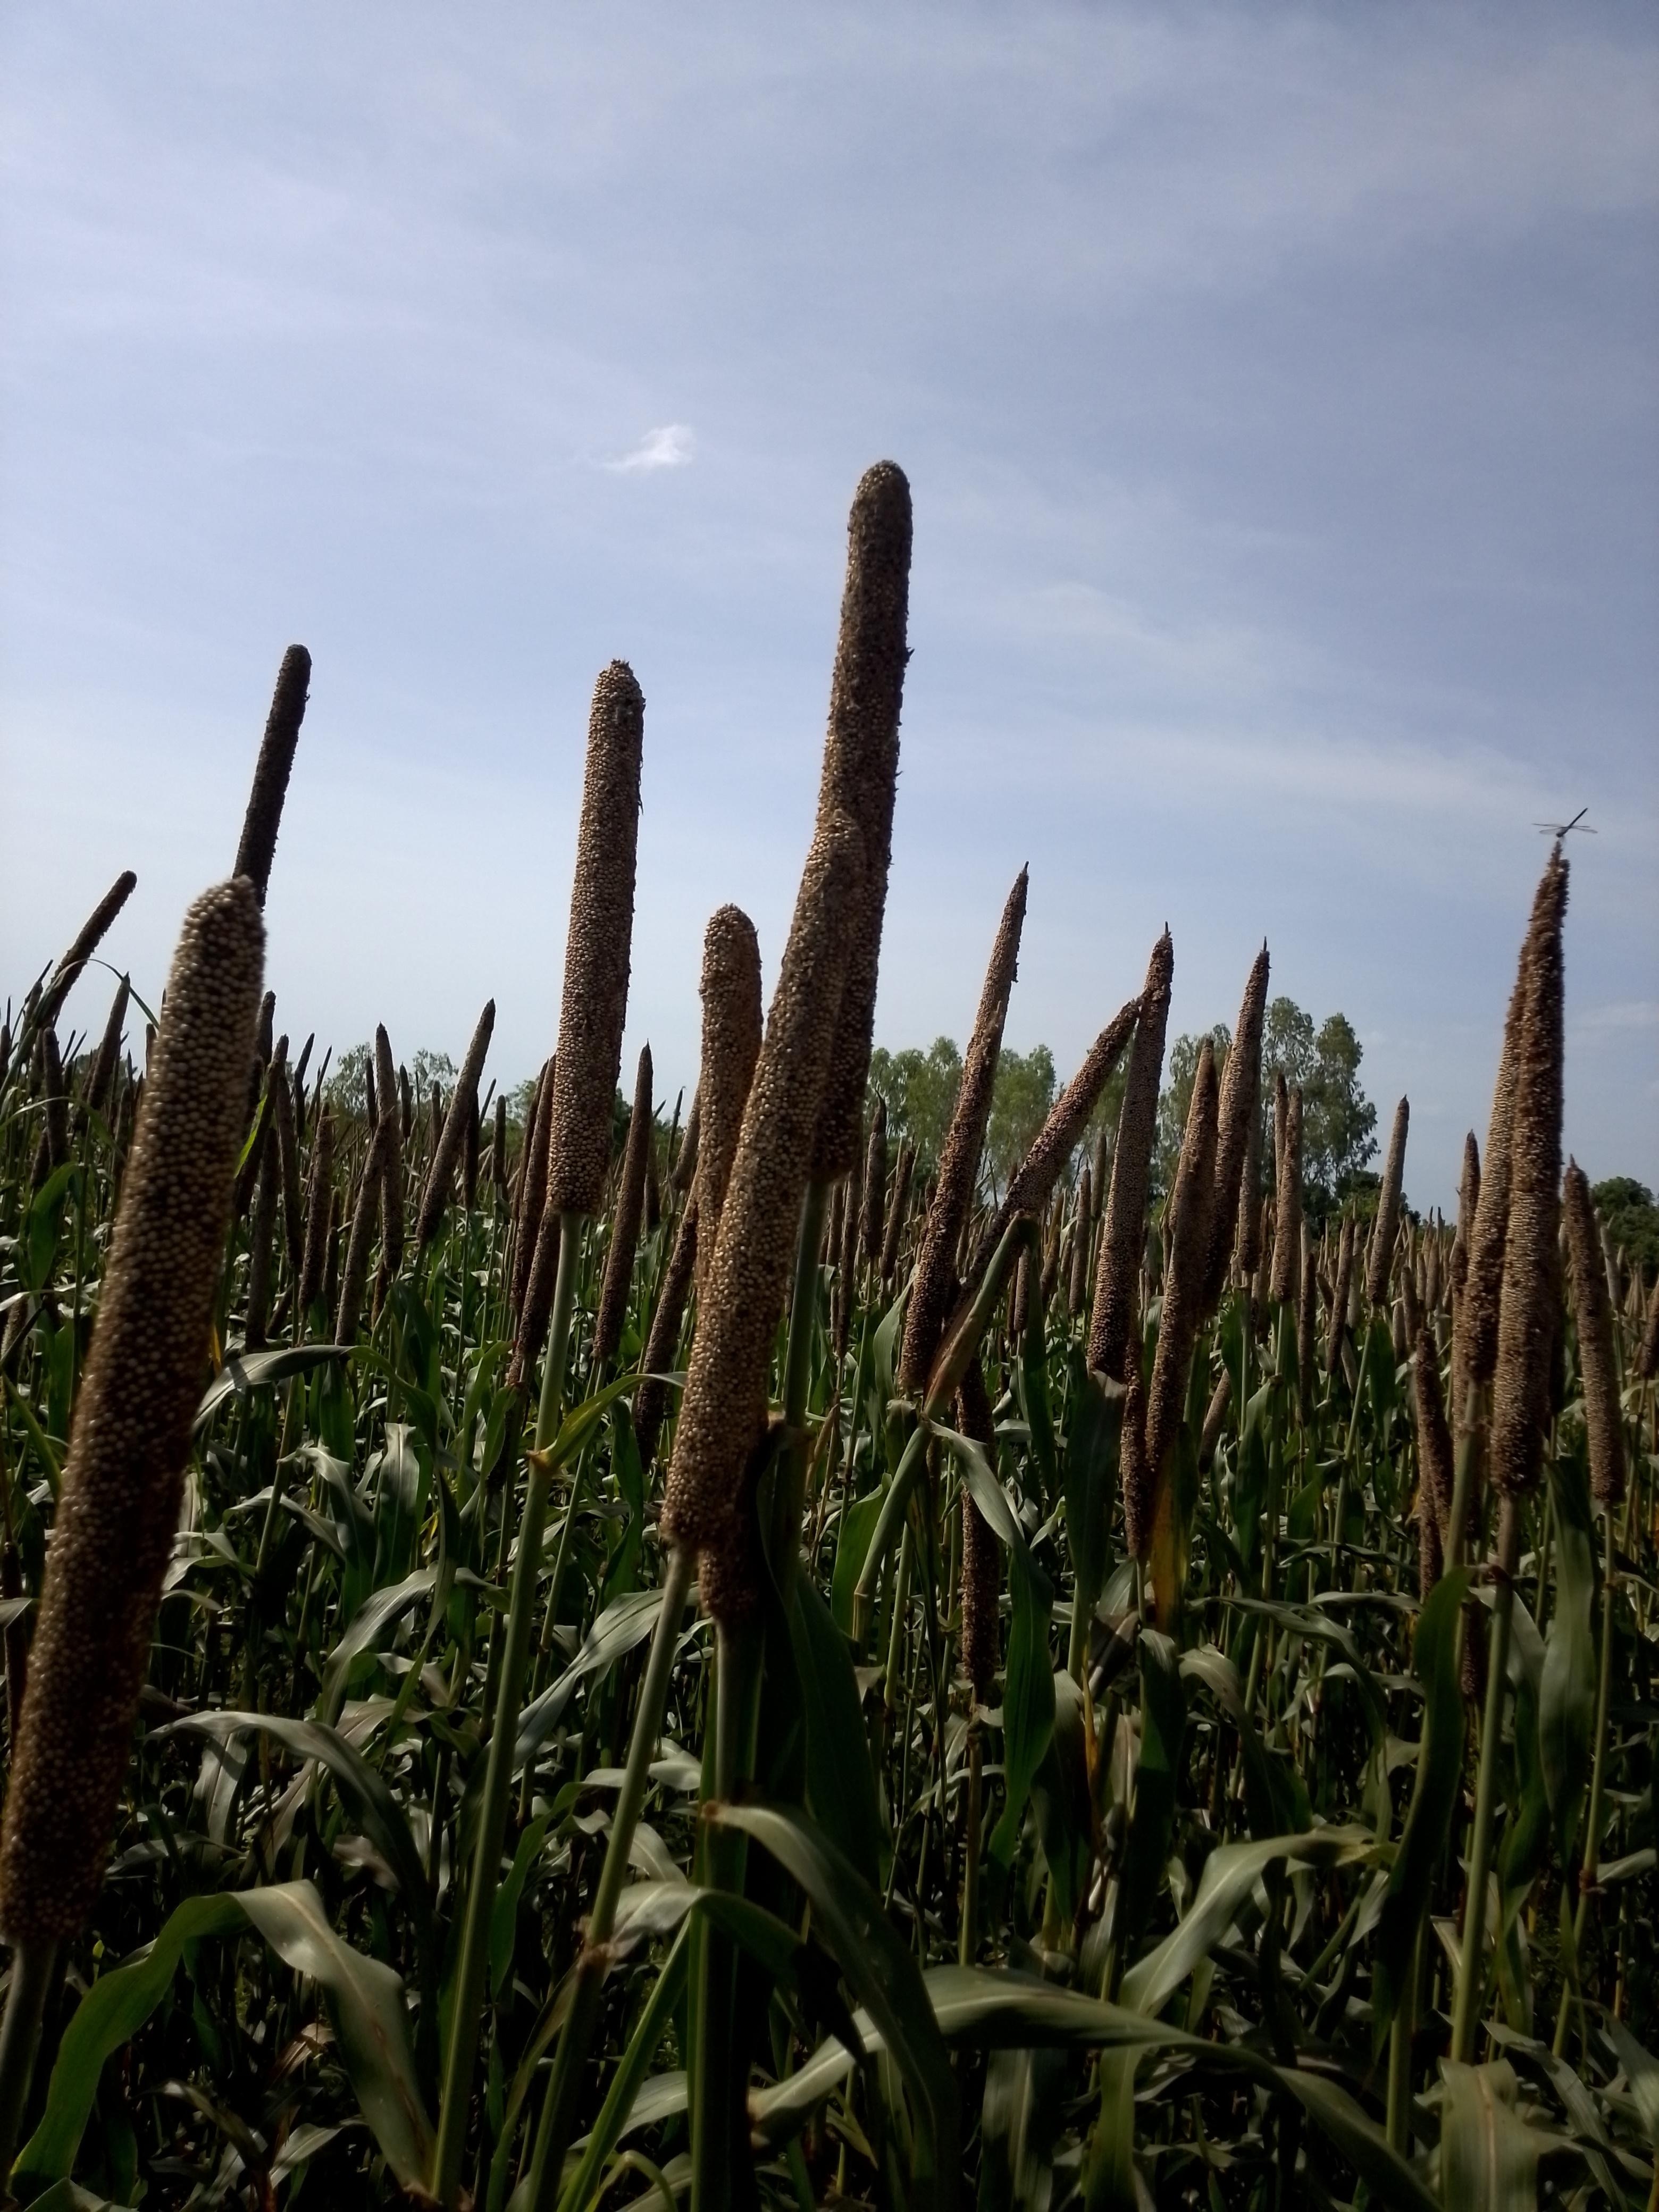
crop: pearl millet
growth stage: filling grain
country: Senegal
